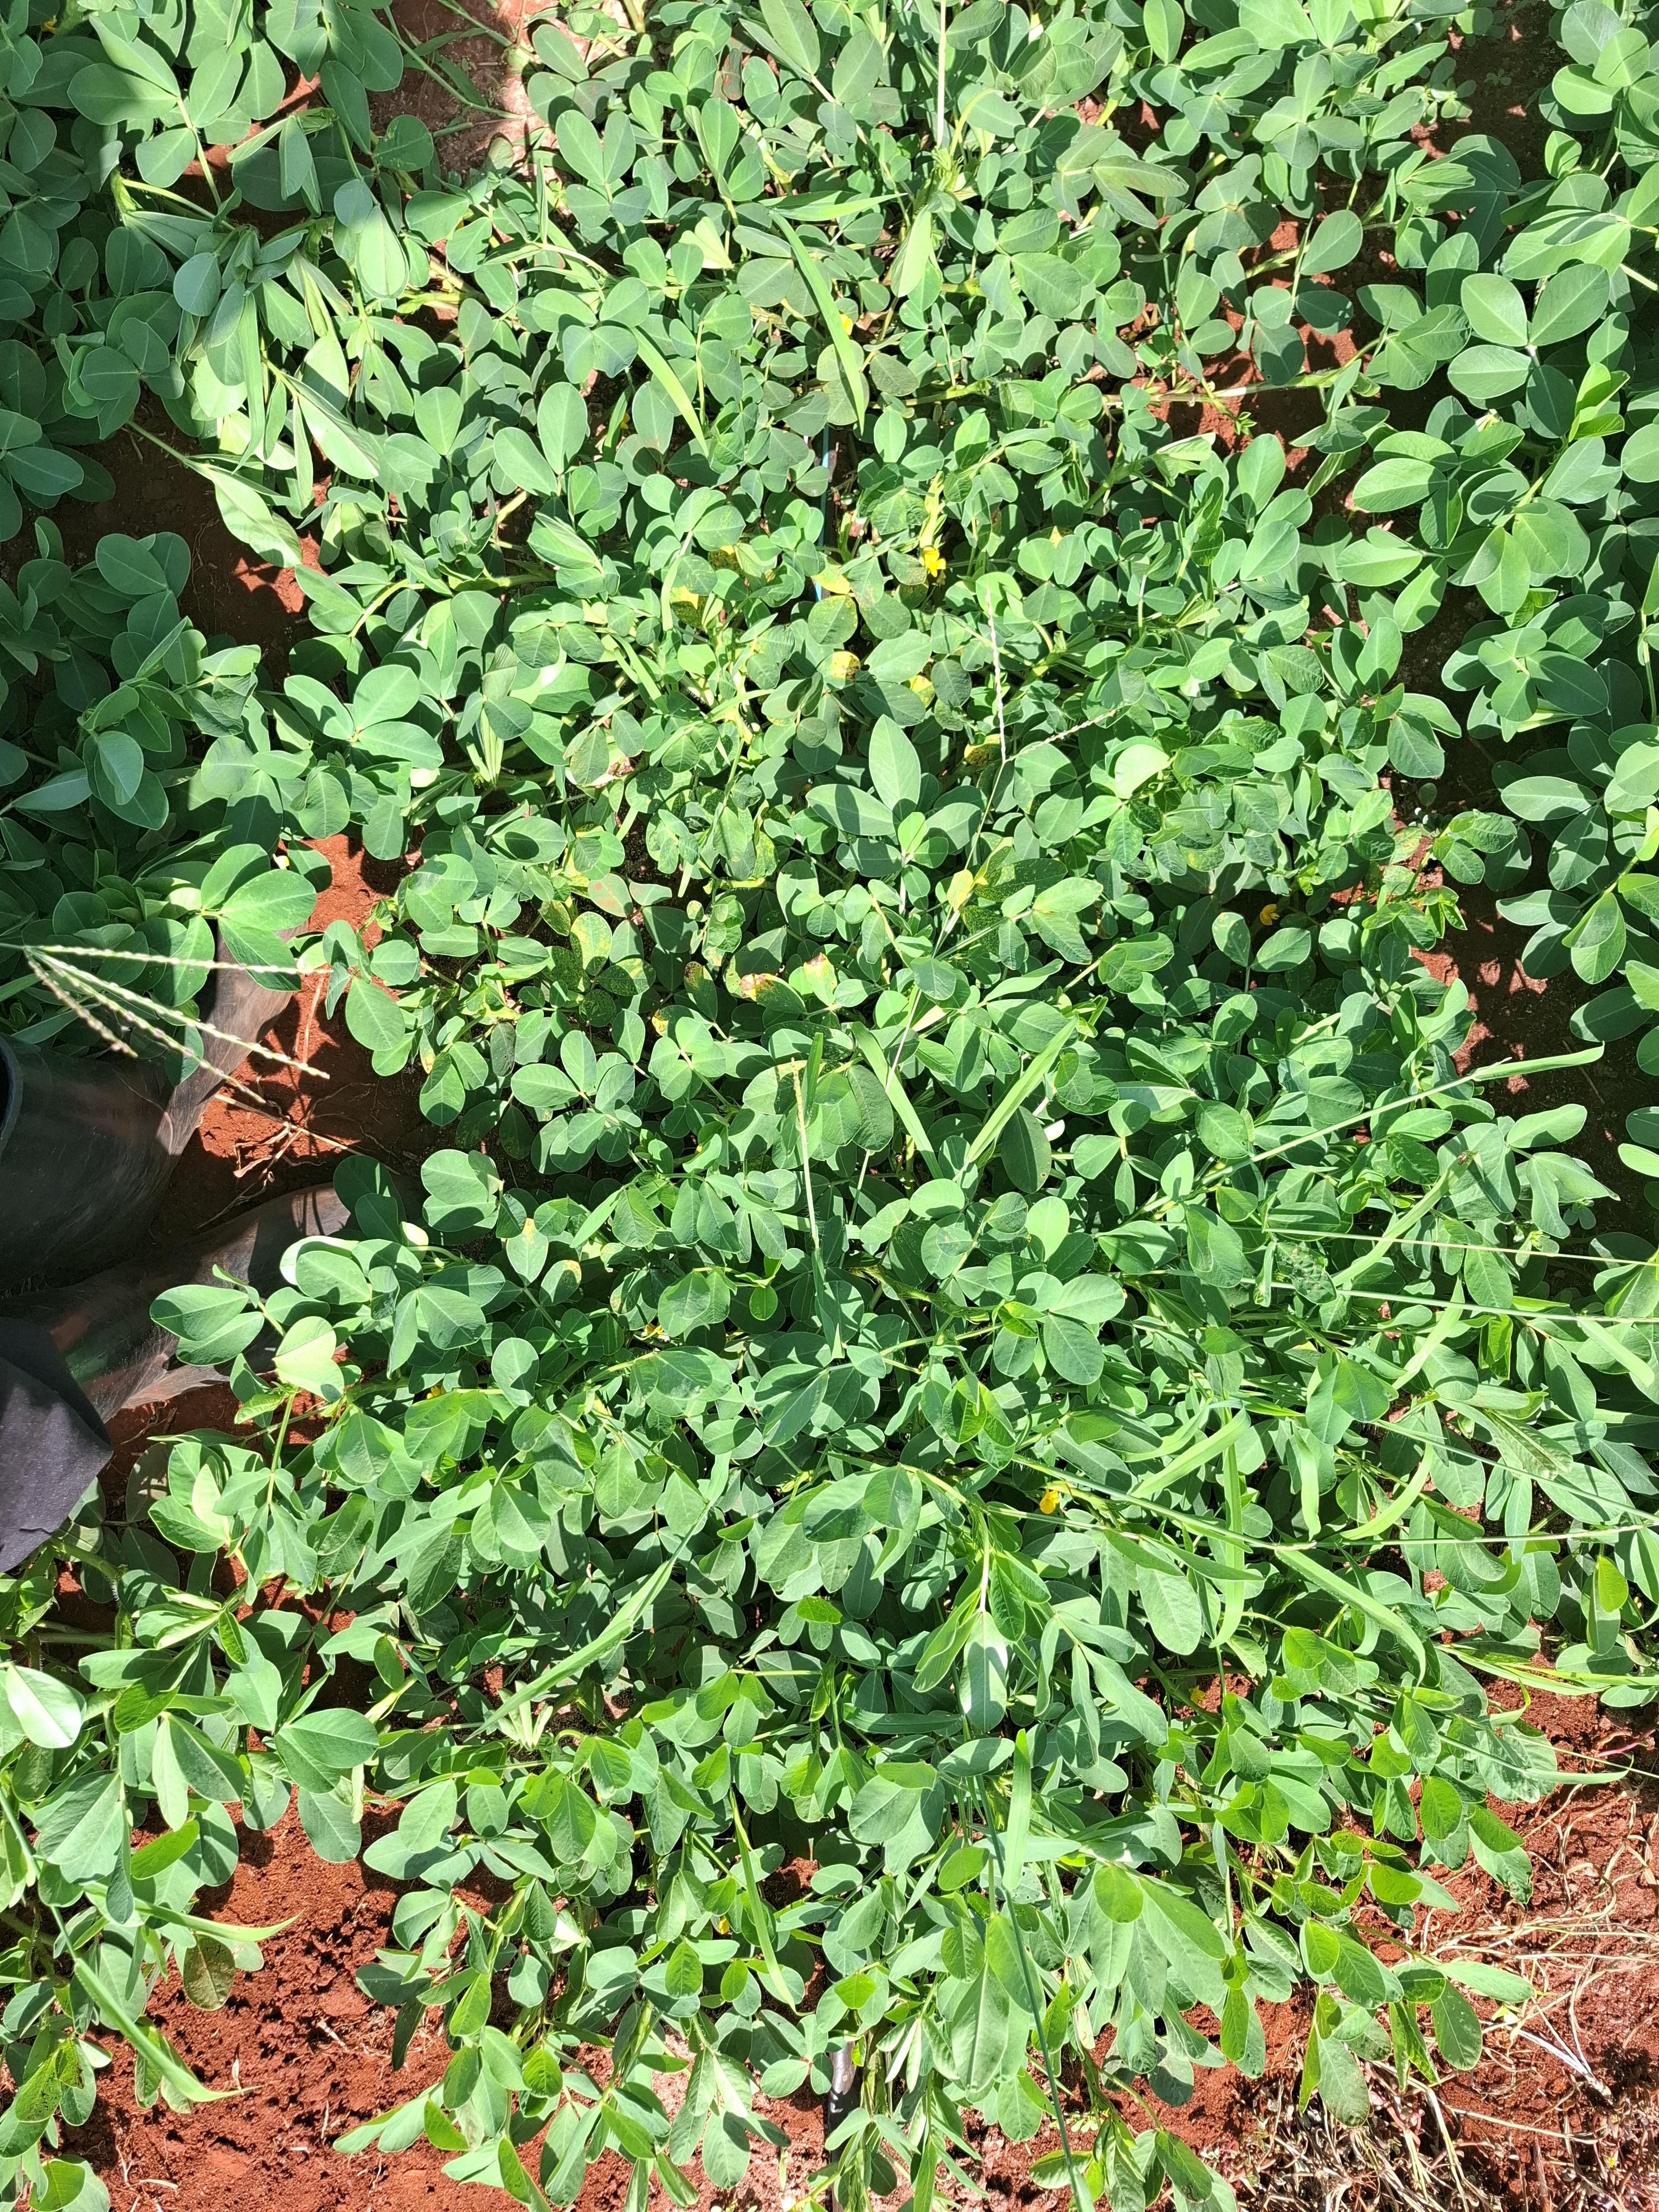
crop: groundnut
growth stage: flowering
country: Kenya
